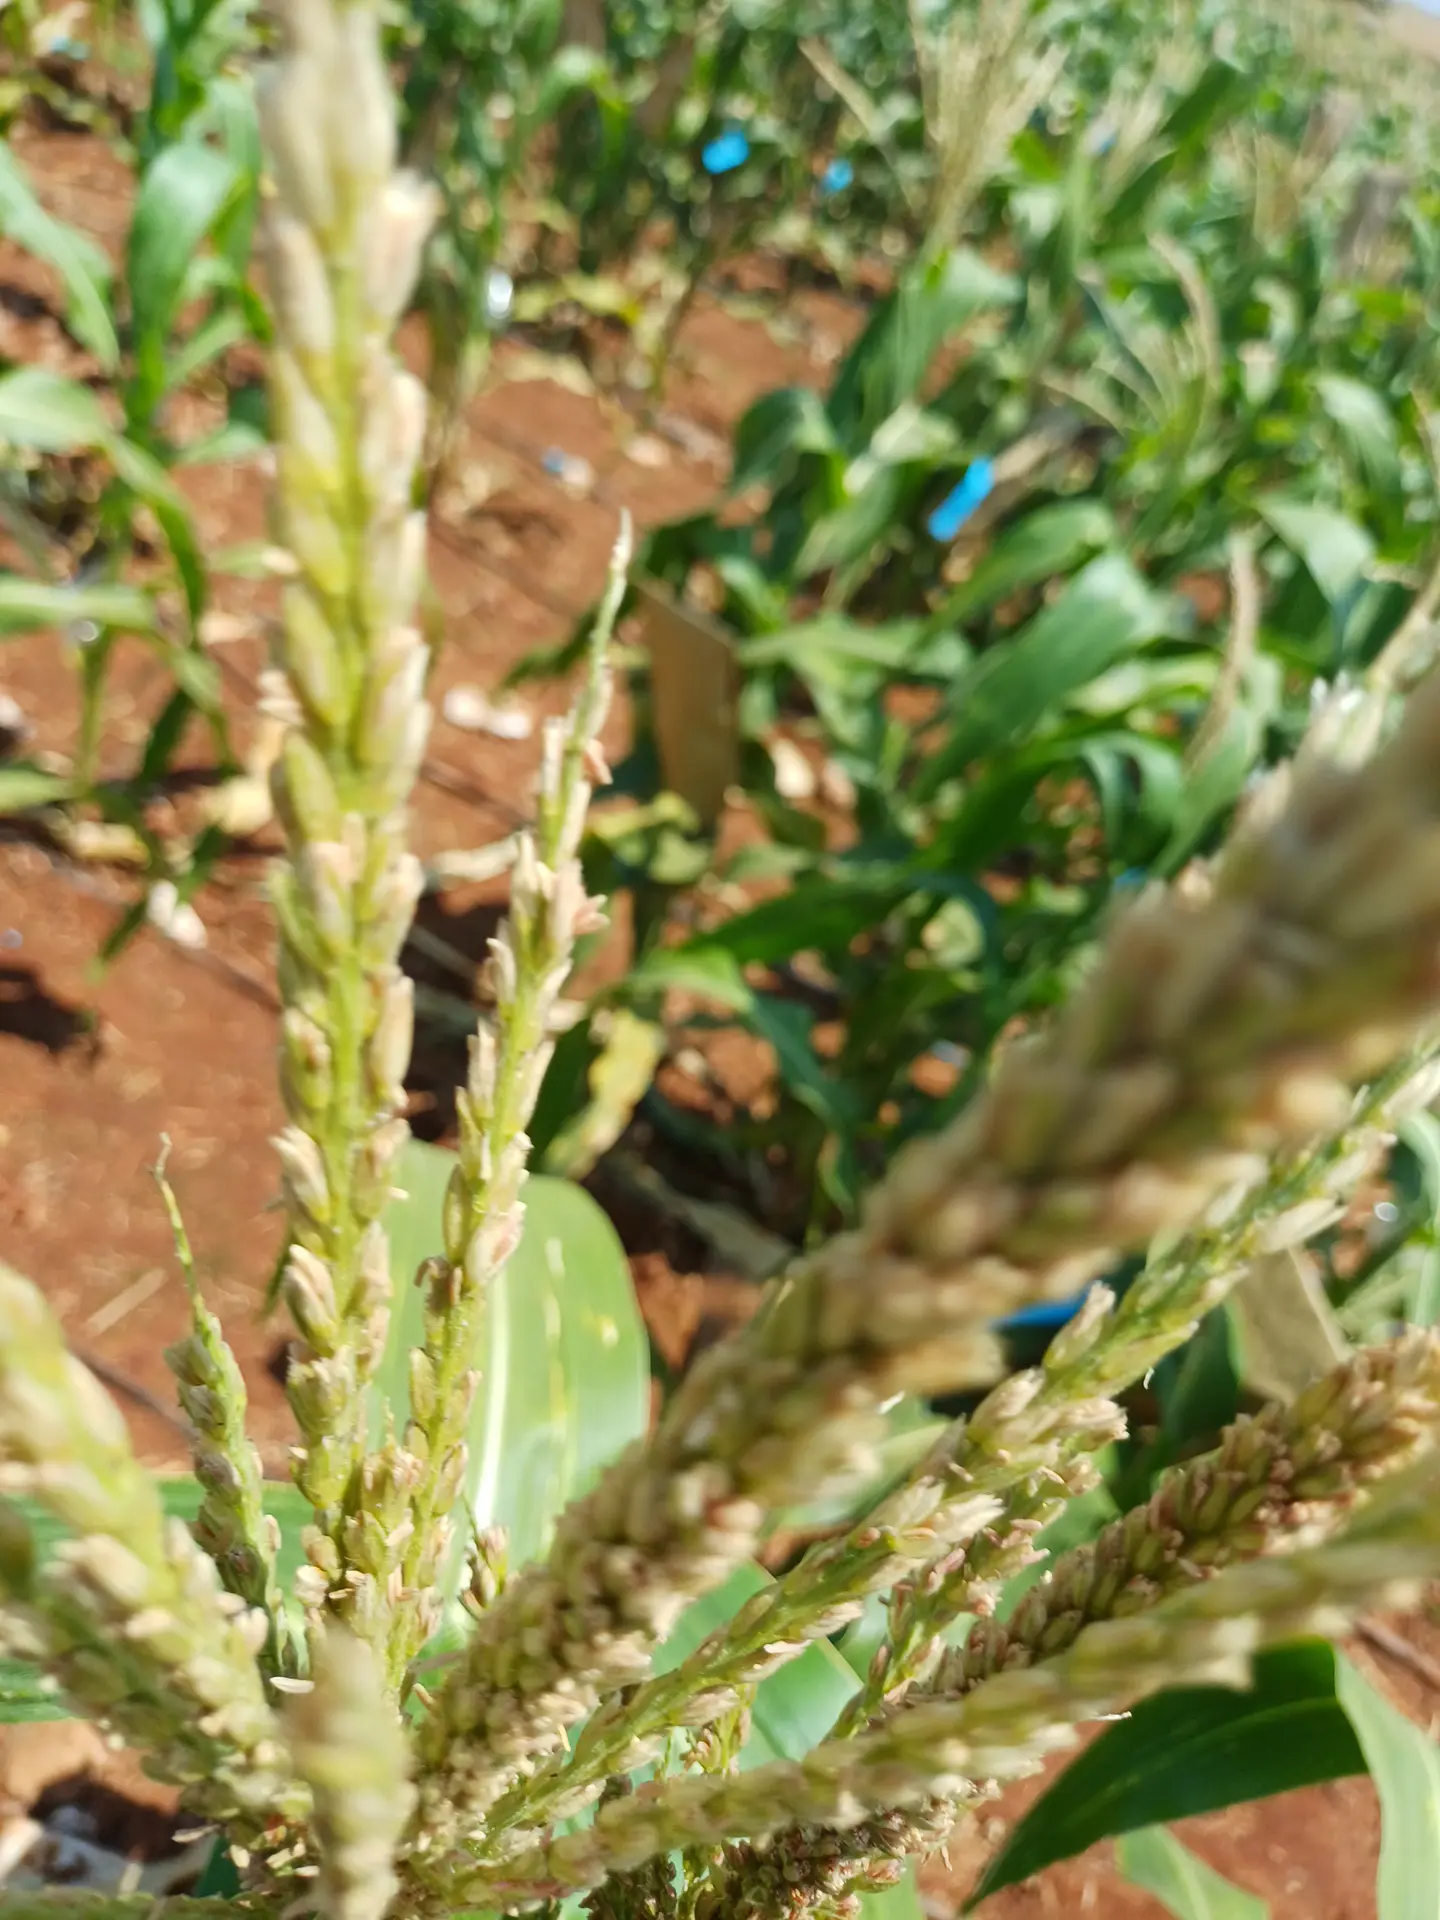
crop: maize
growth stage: flowering
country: Kenya
